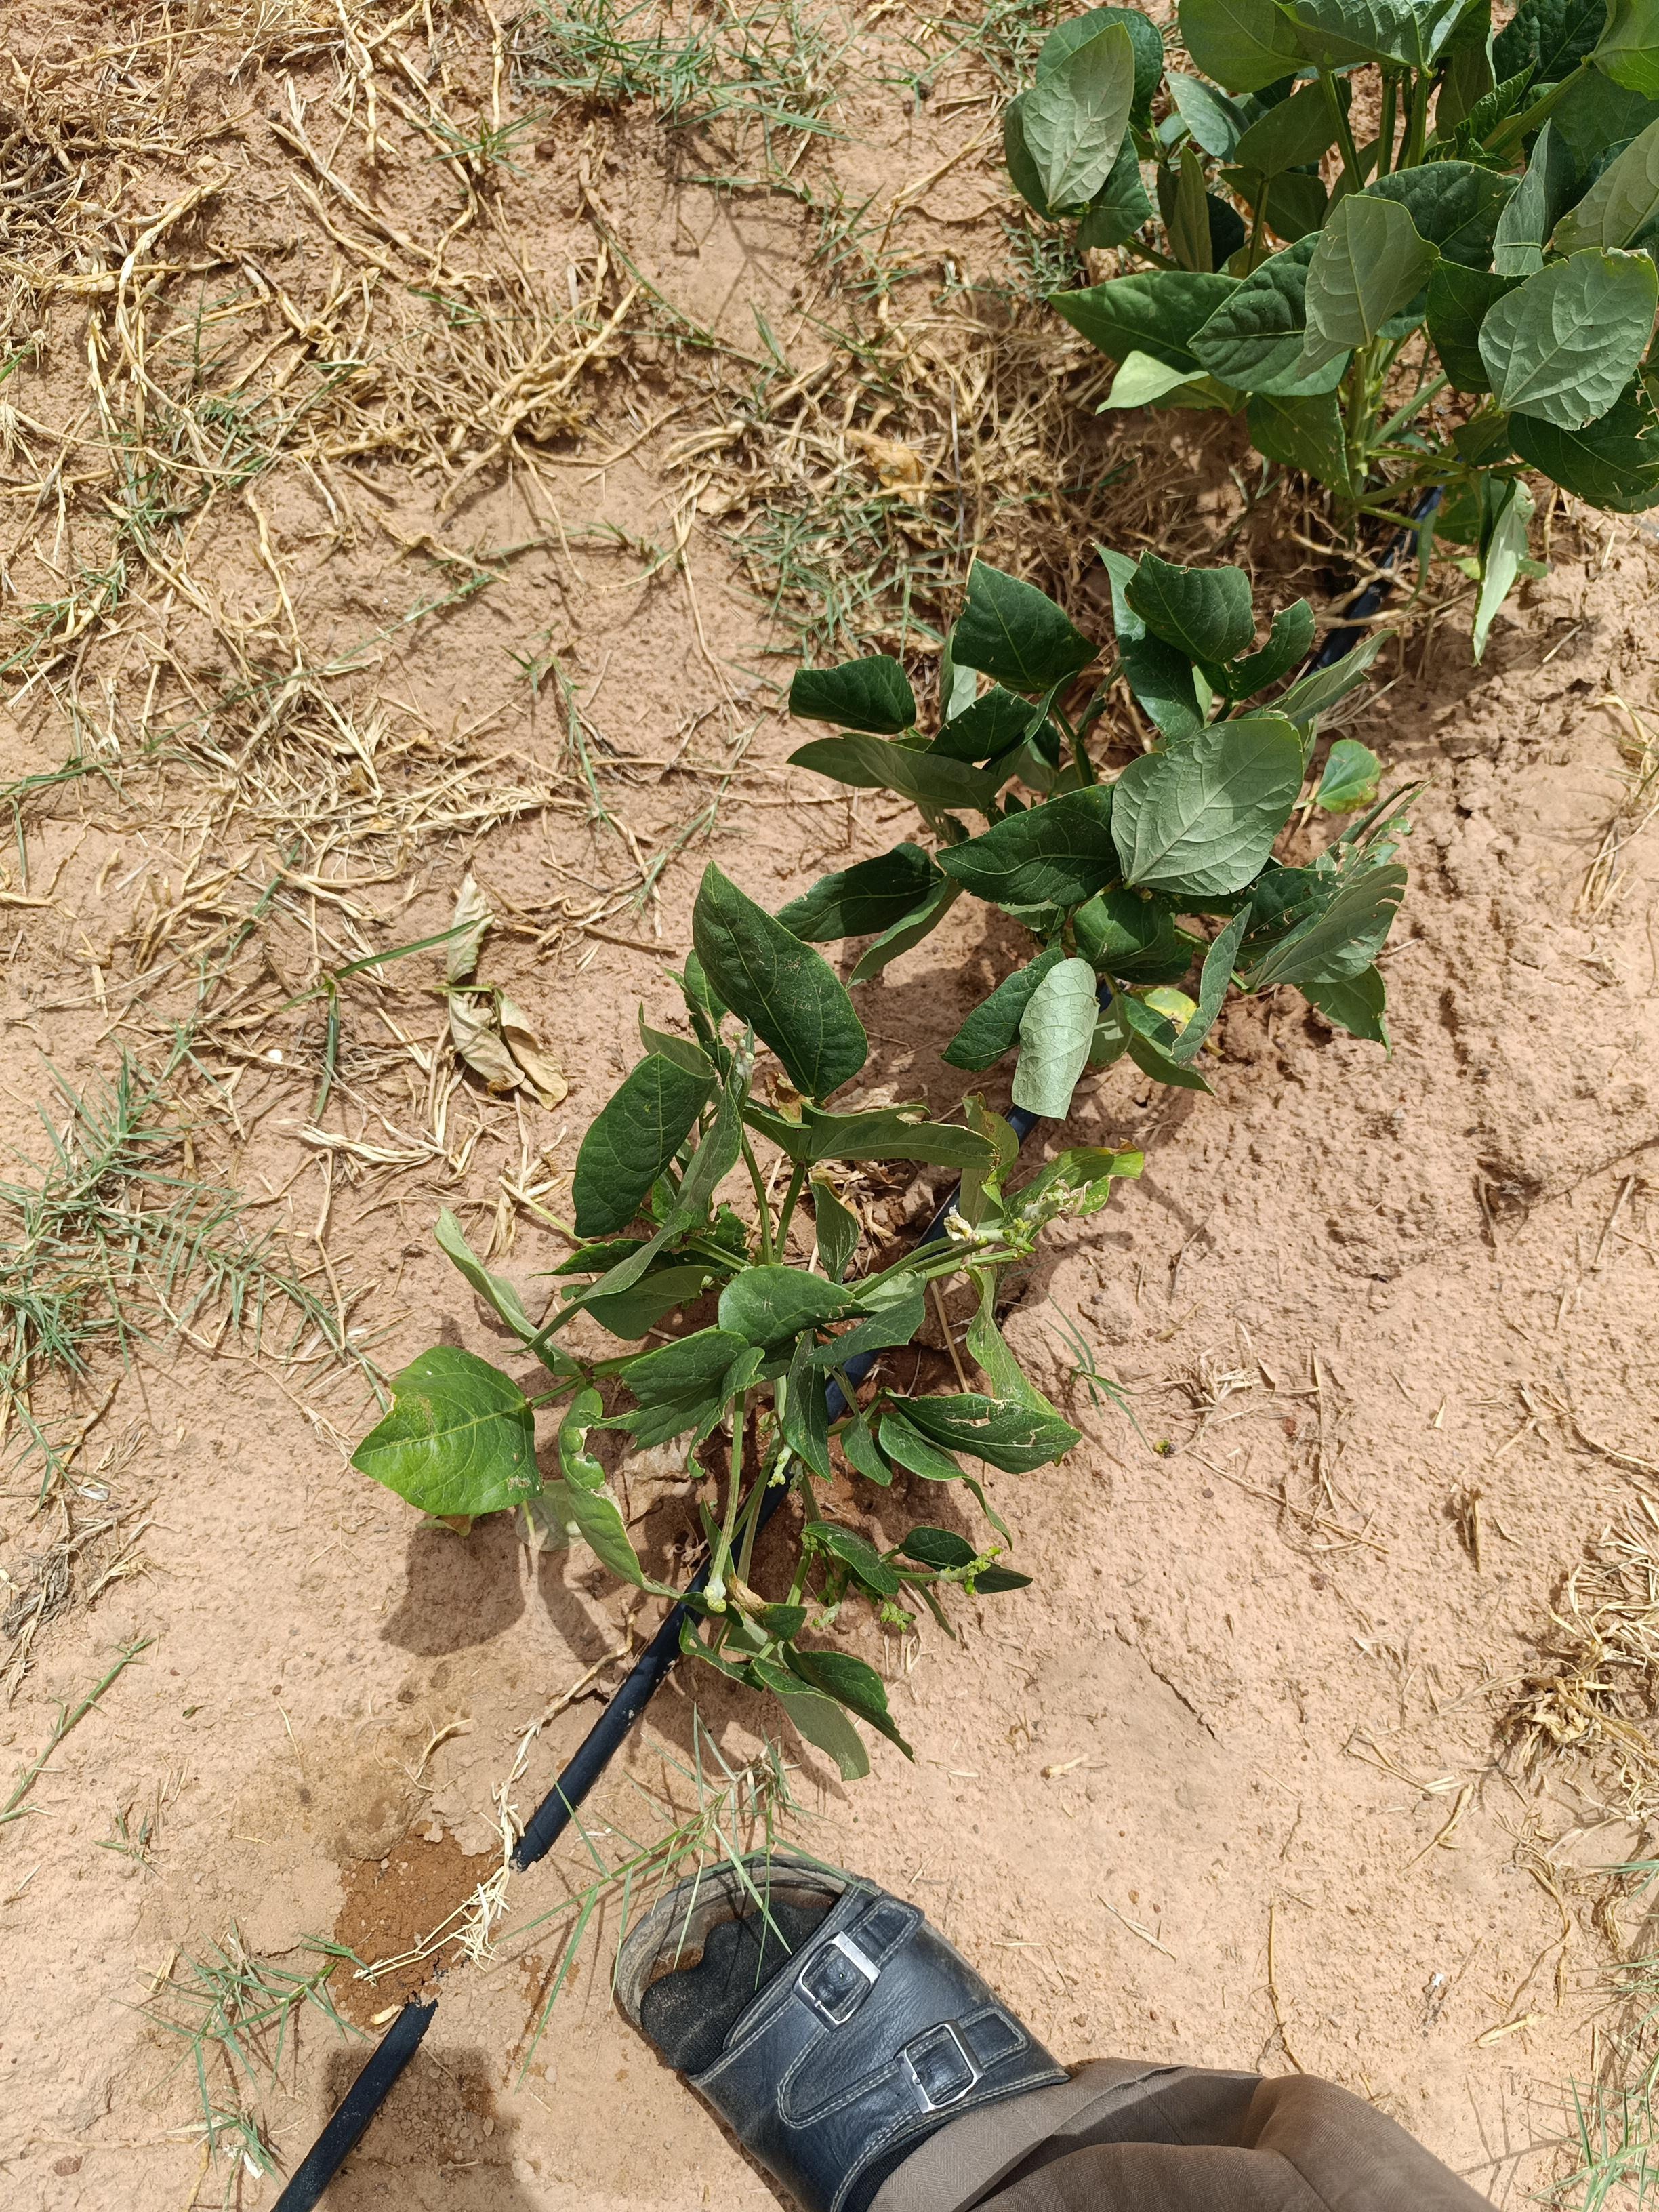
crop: cowpea
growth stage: flowering
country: Nigeria
